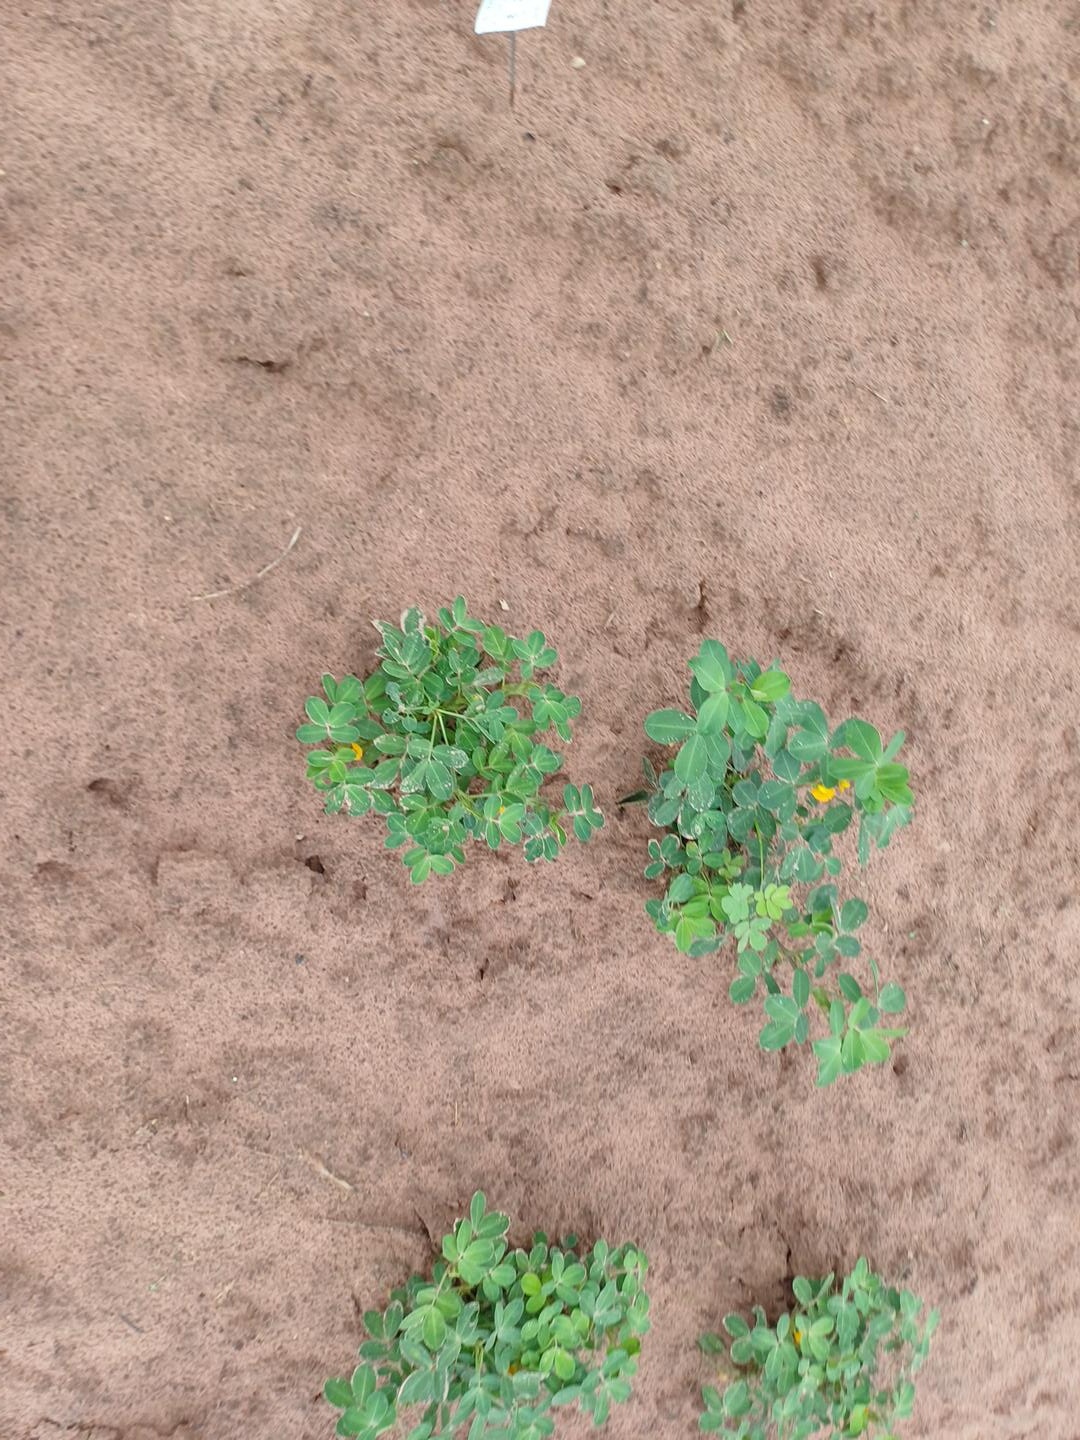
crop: groundnut
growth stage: flowering
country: Senegal
